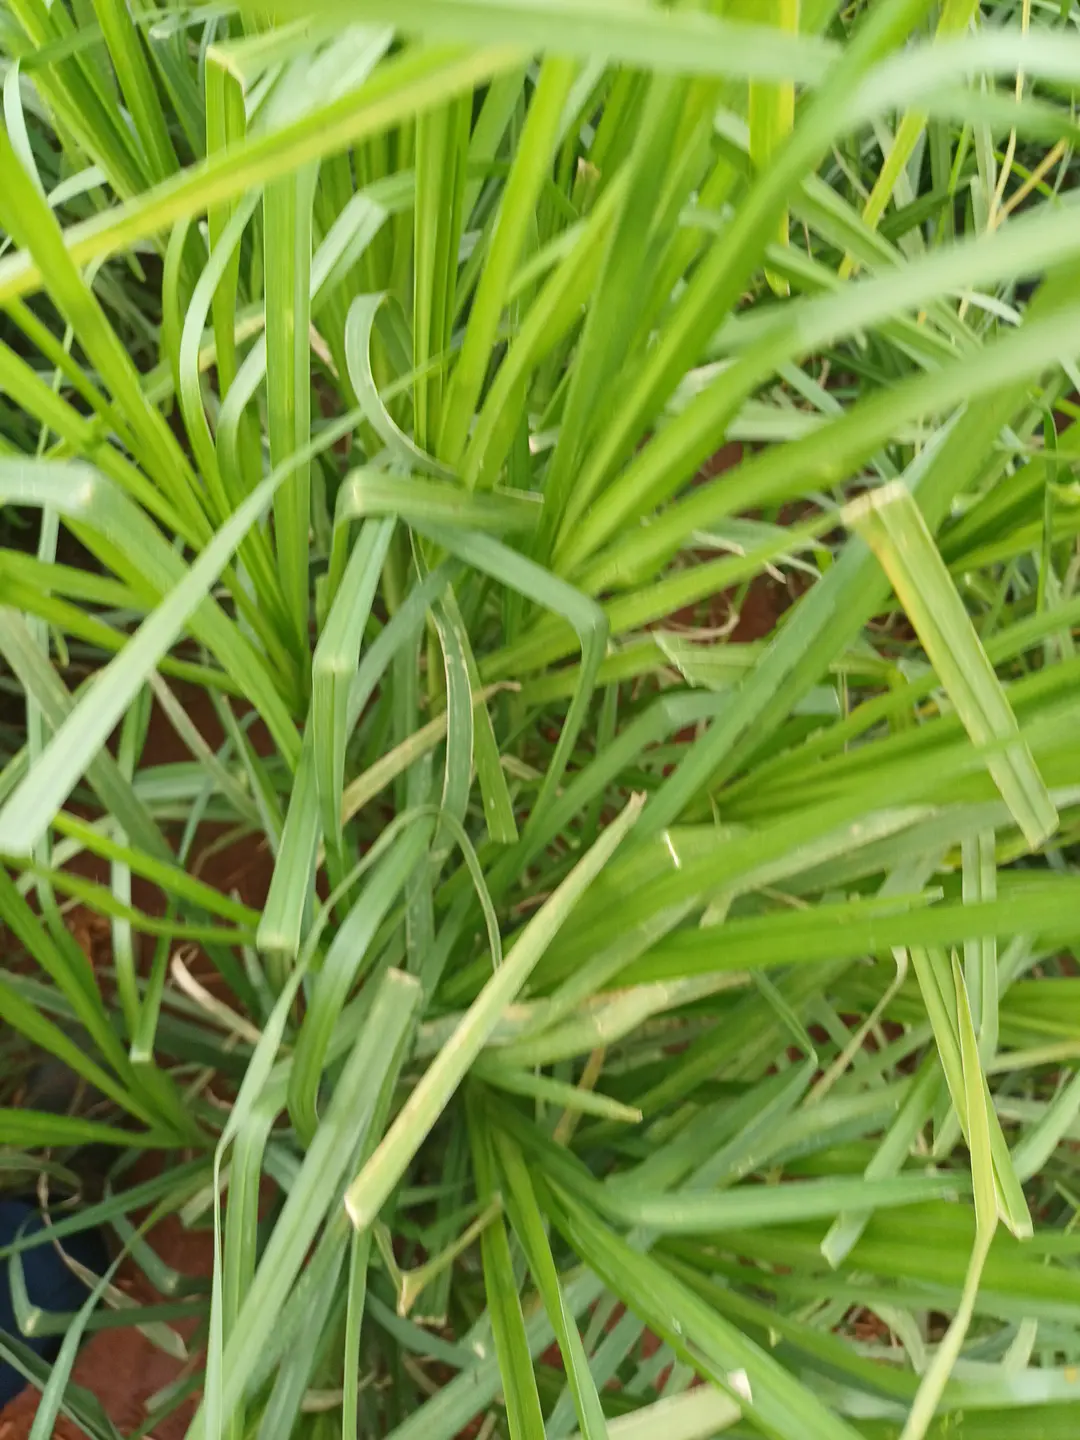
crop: finger millet
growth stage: flowering
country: Kenya
